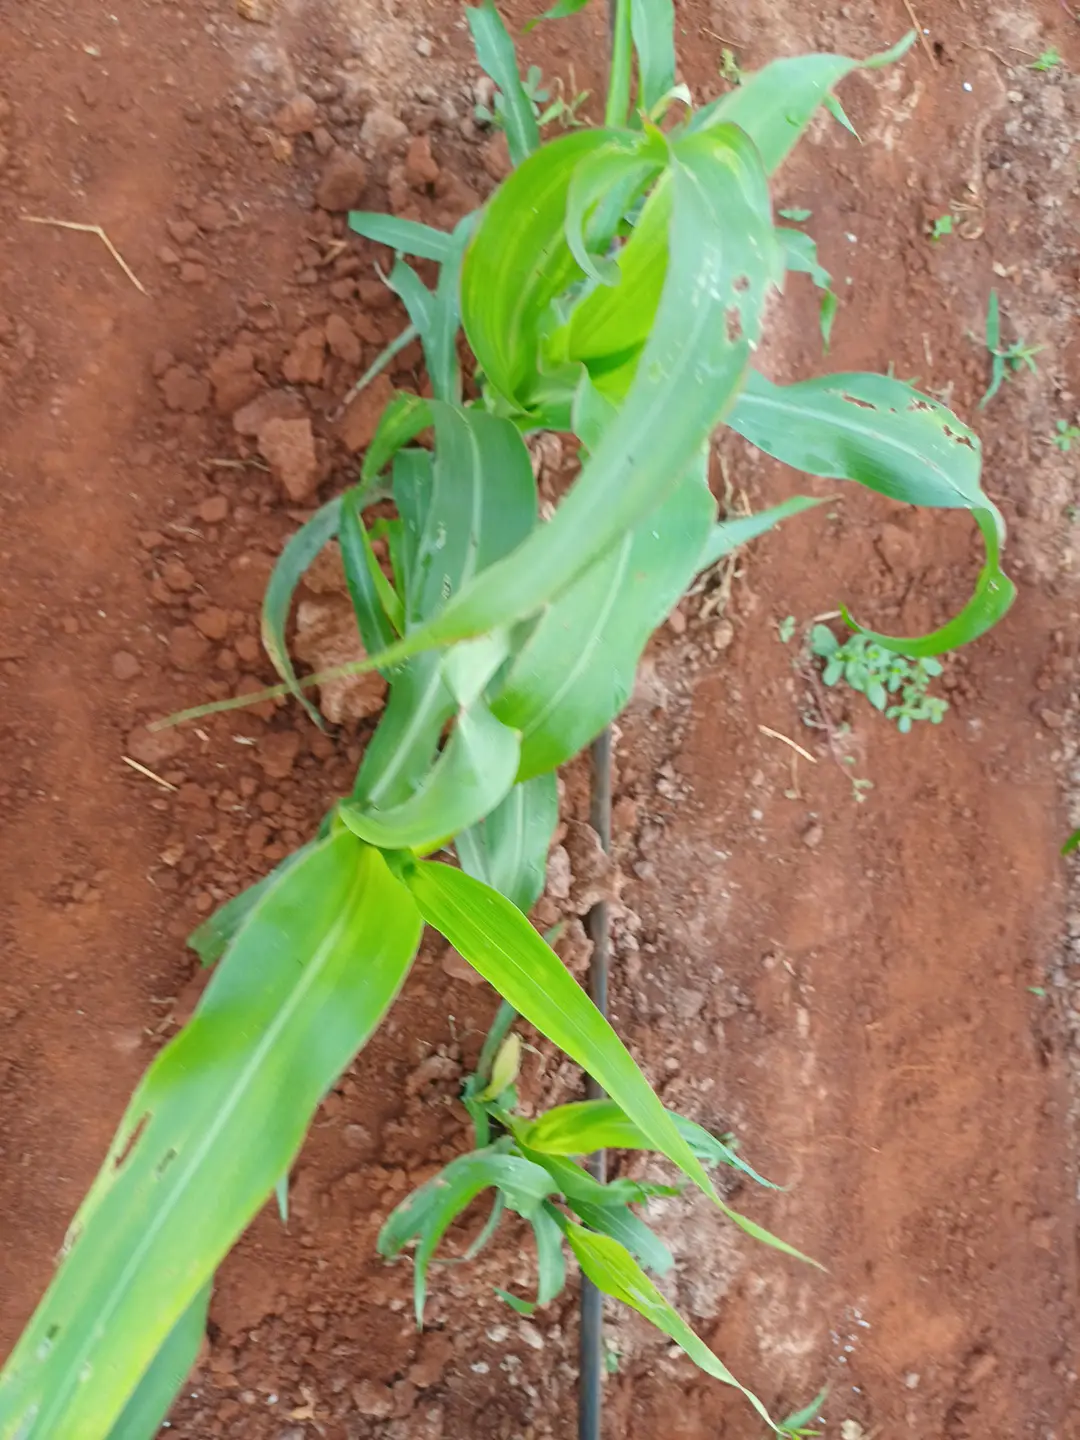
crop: sorghum
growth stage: elongation stem
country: Kenya
